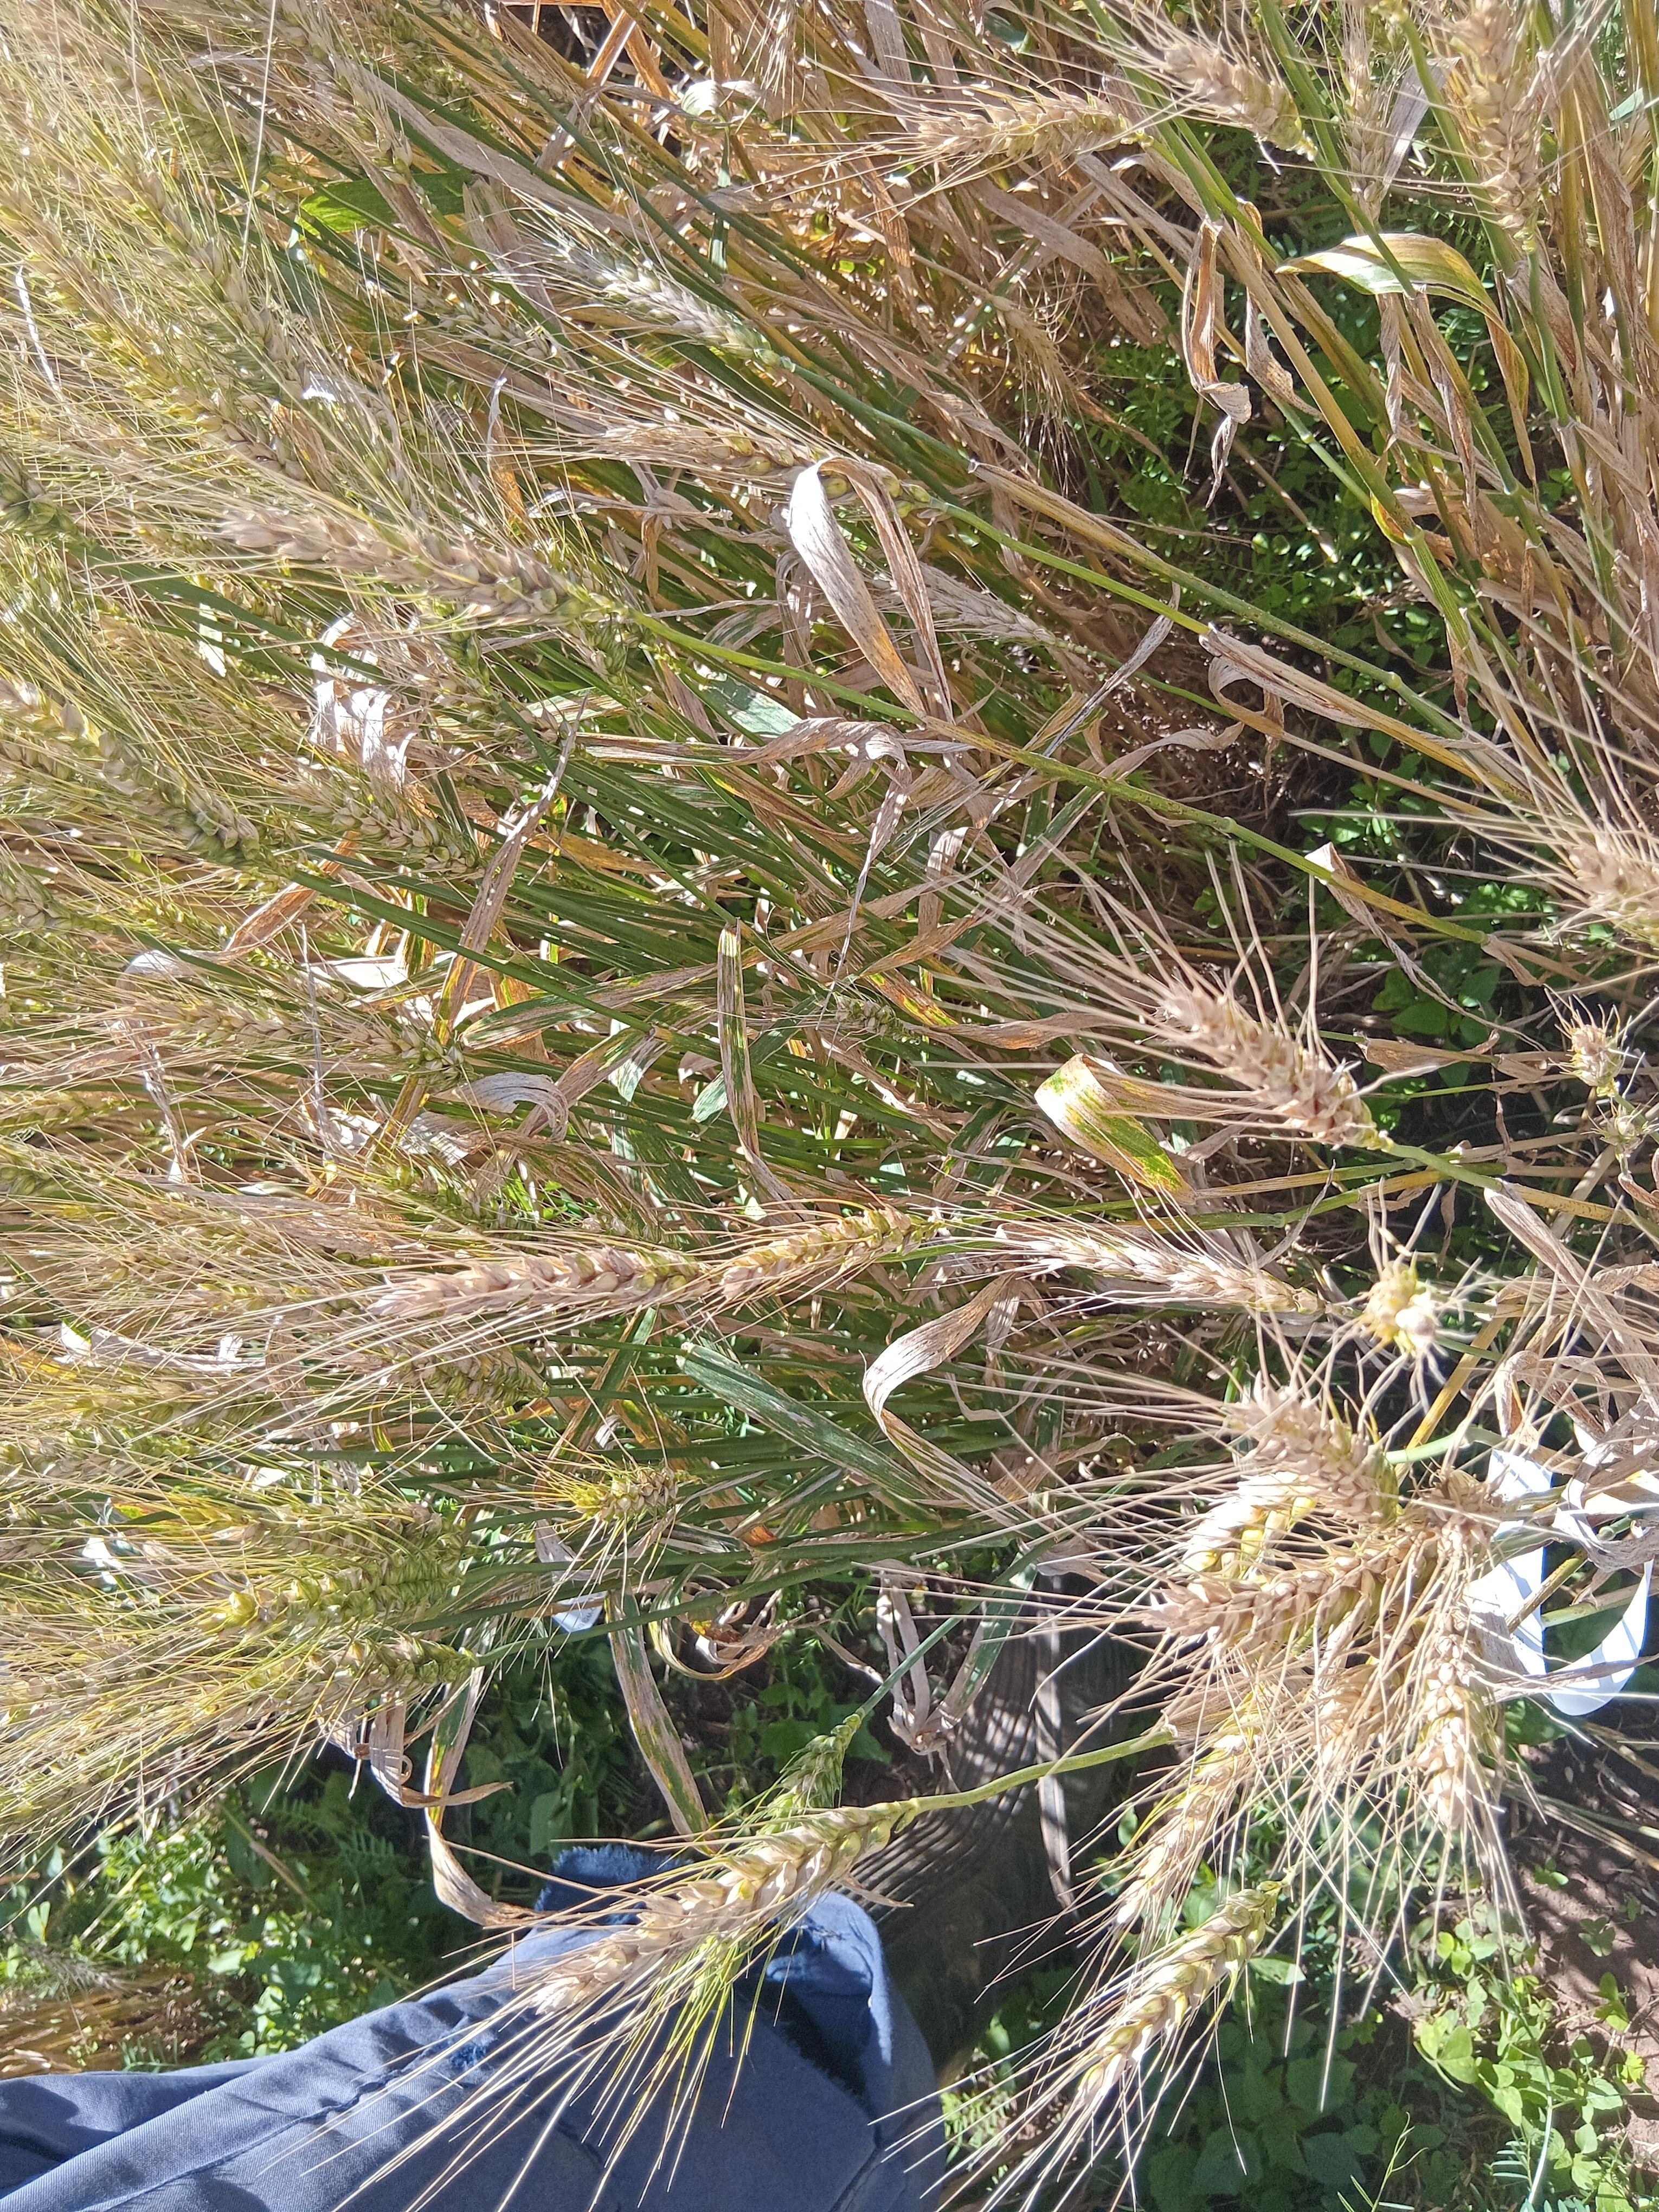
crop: wheat
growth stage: maturity
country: Kenya
